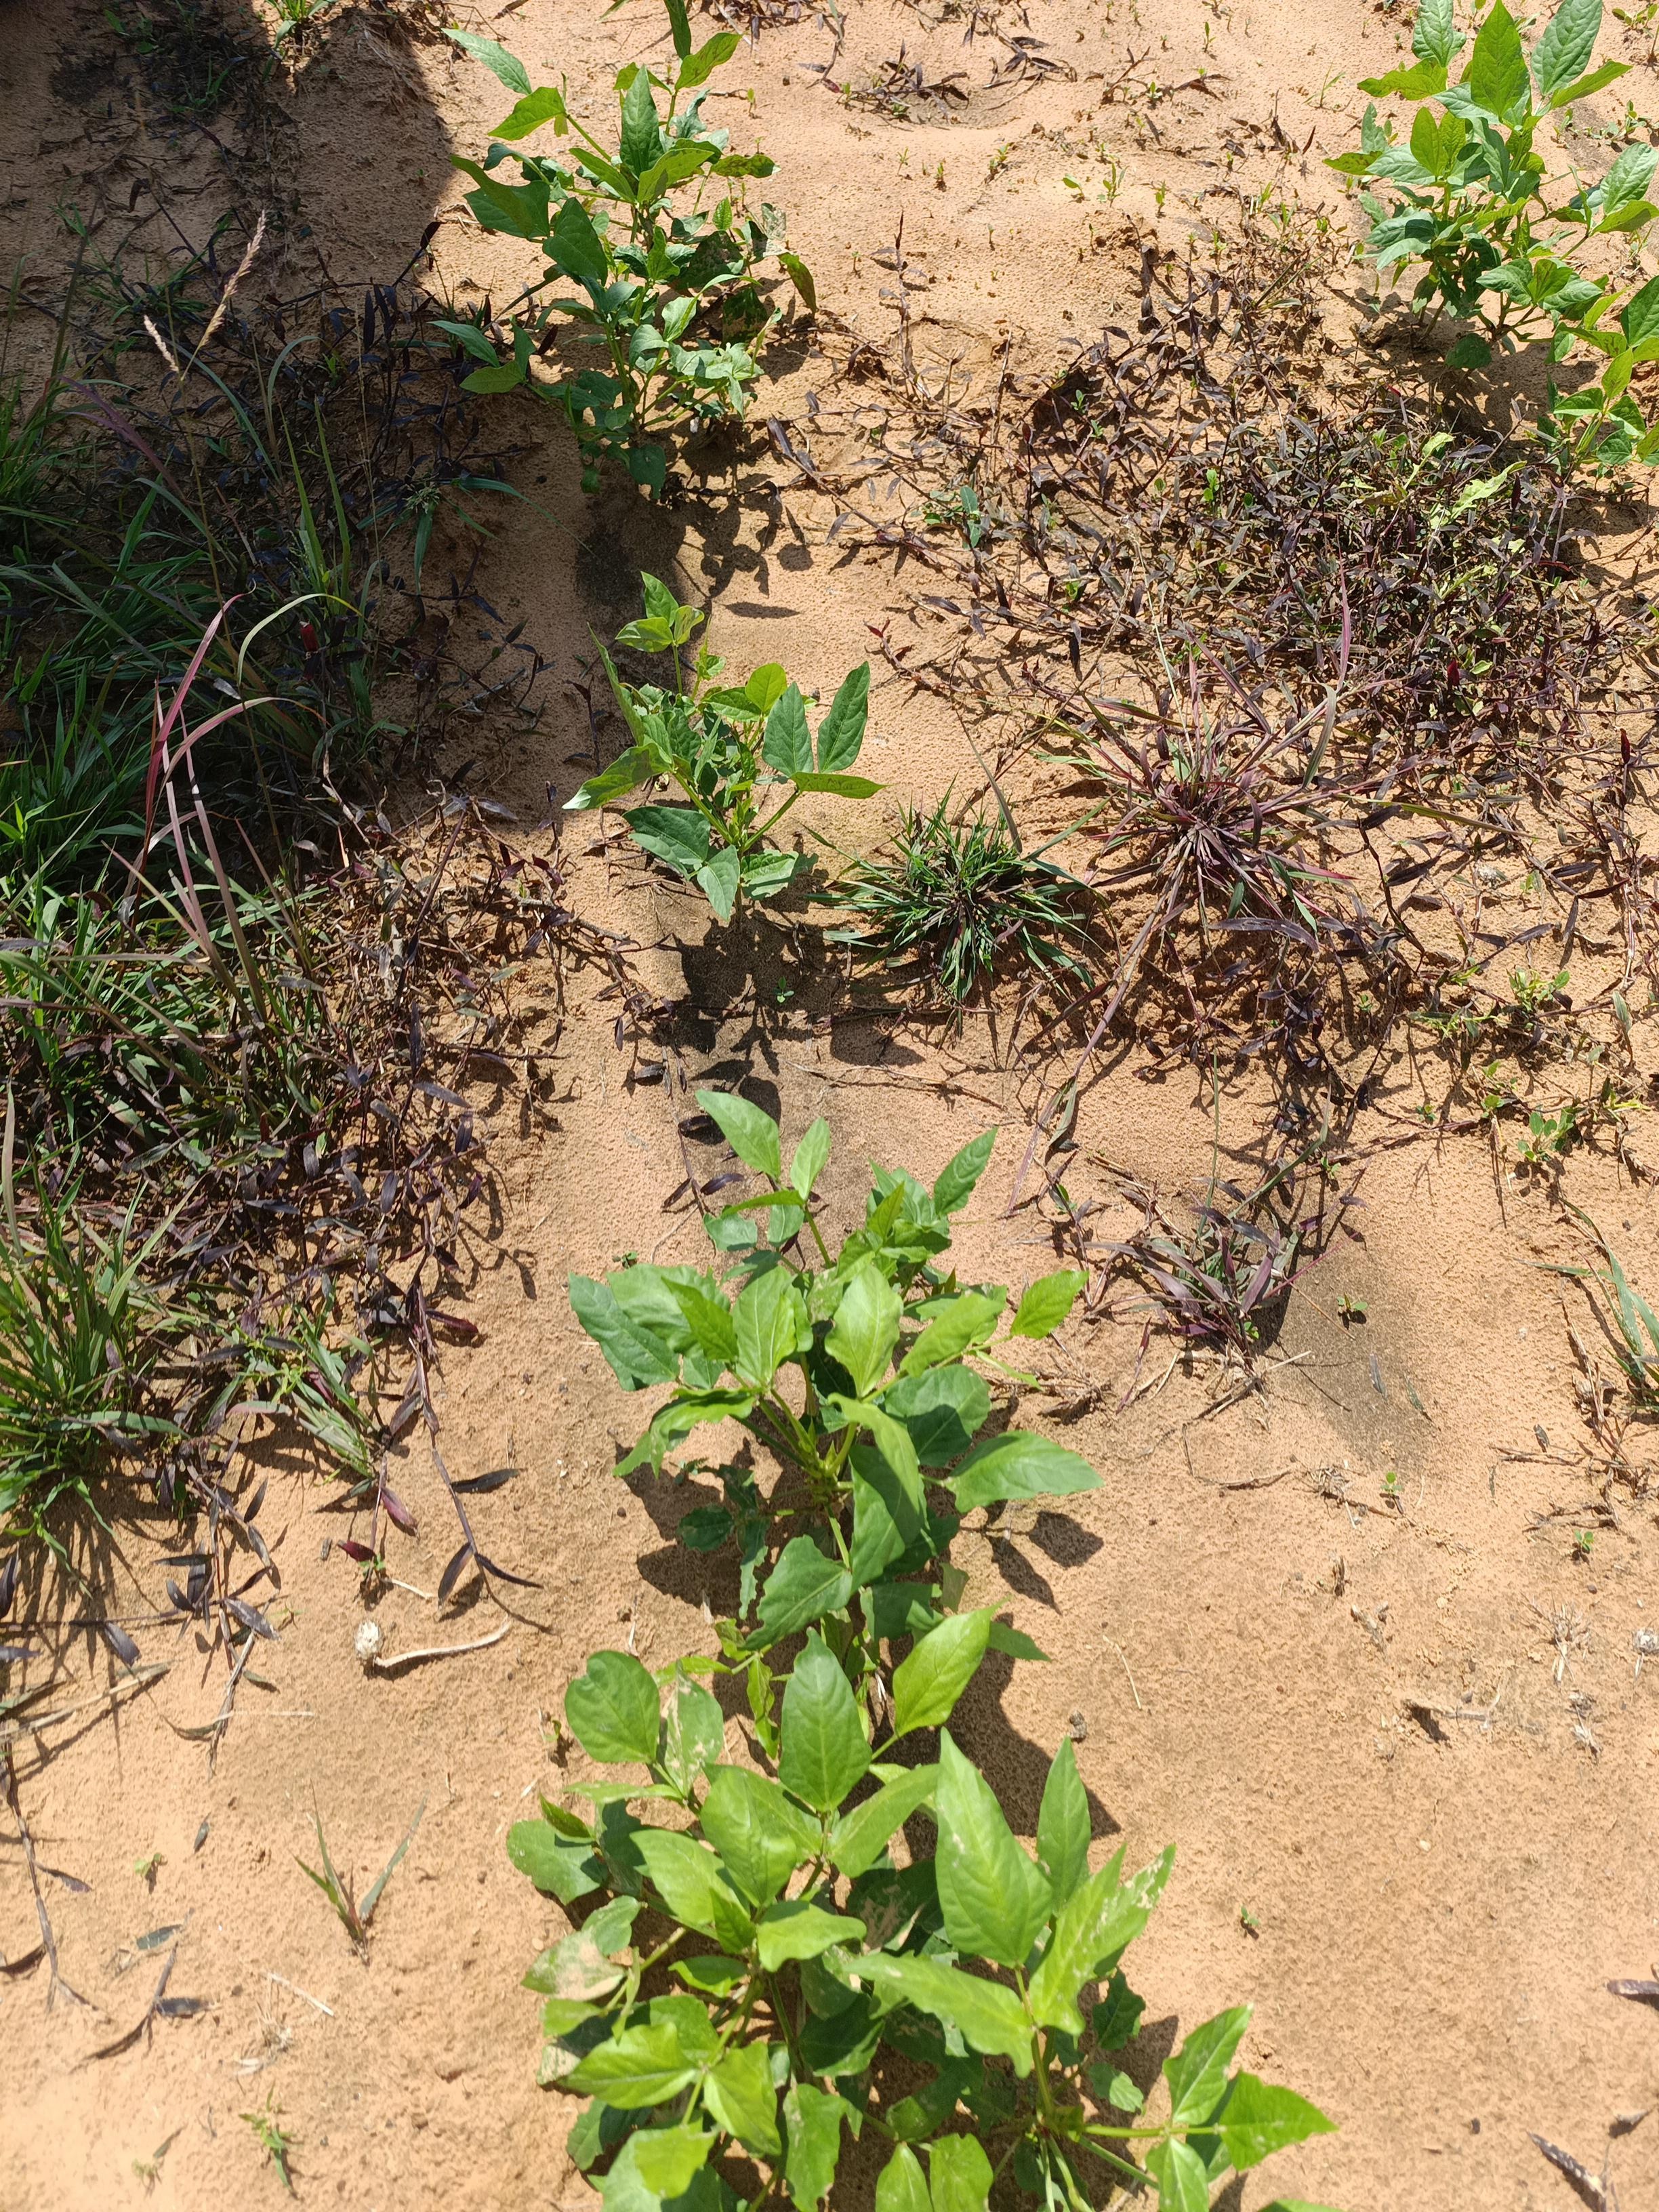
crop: cowpea
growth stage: emergence
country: Nigeria
